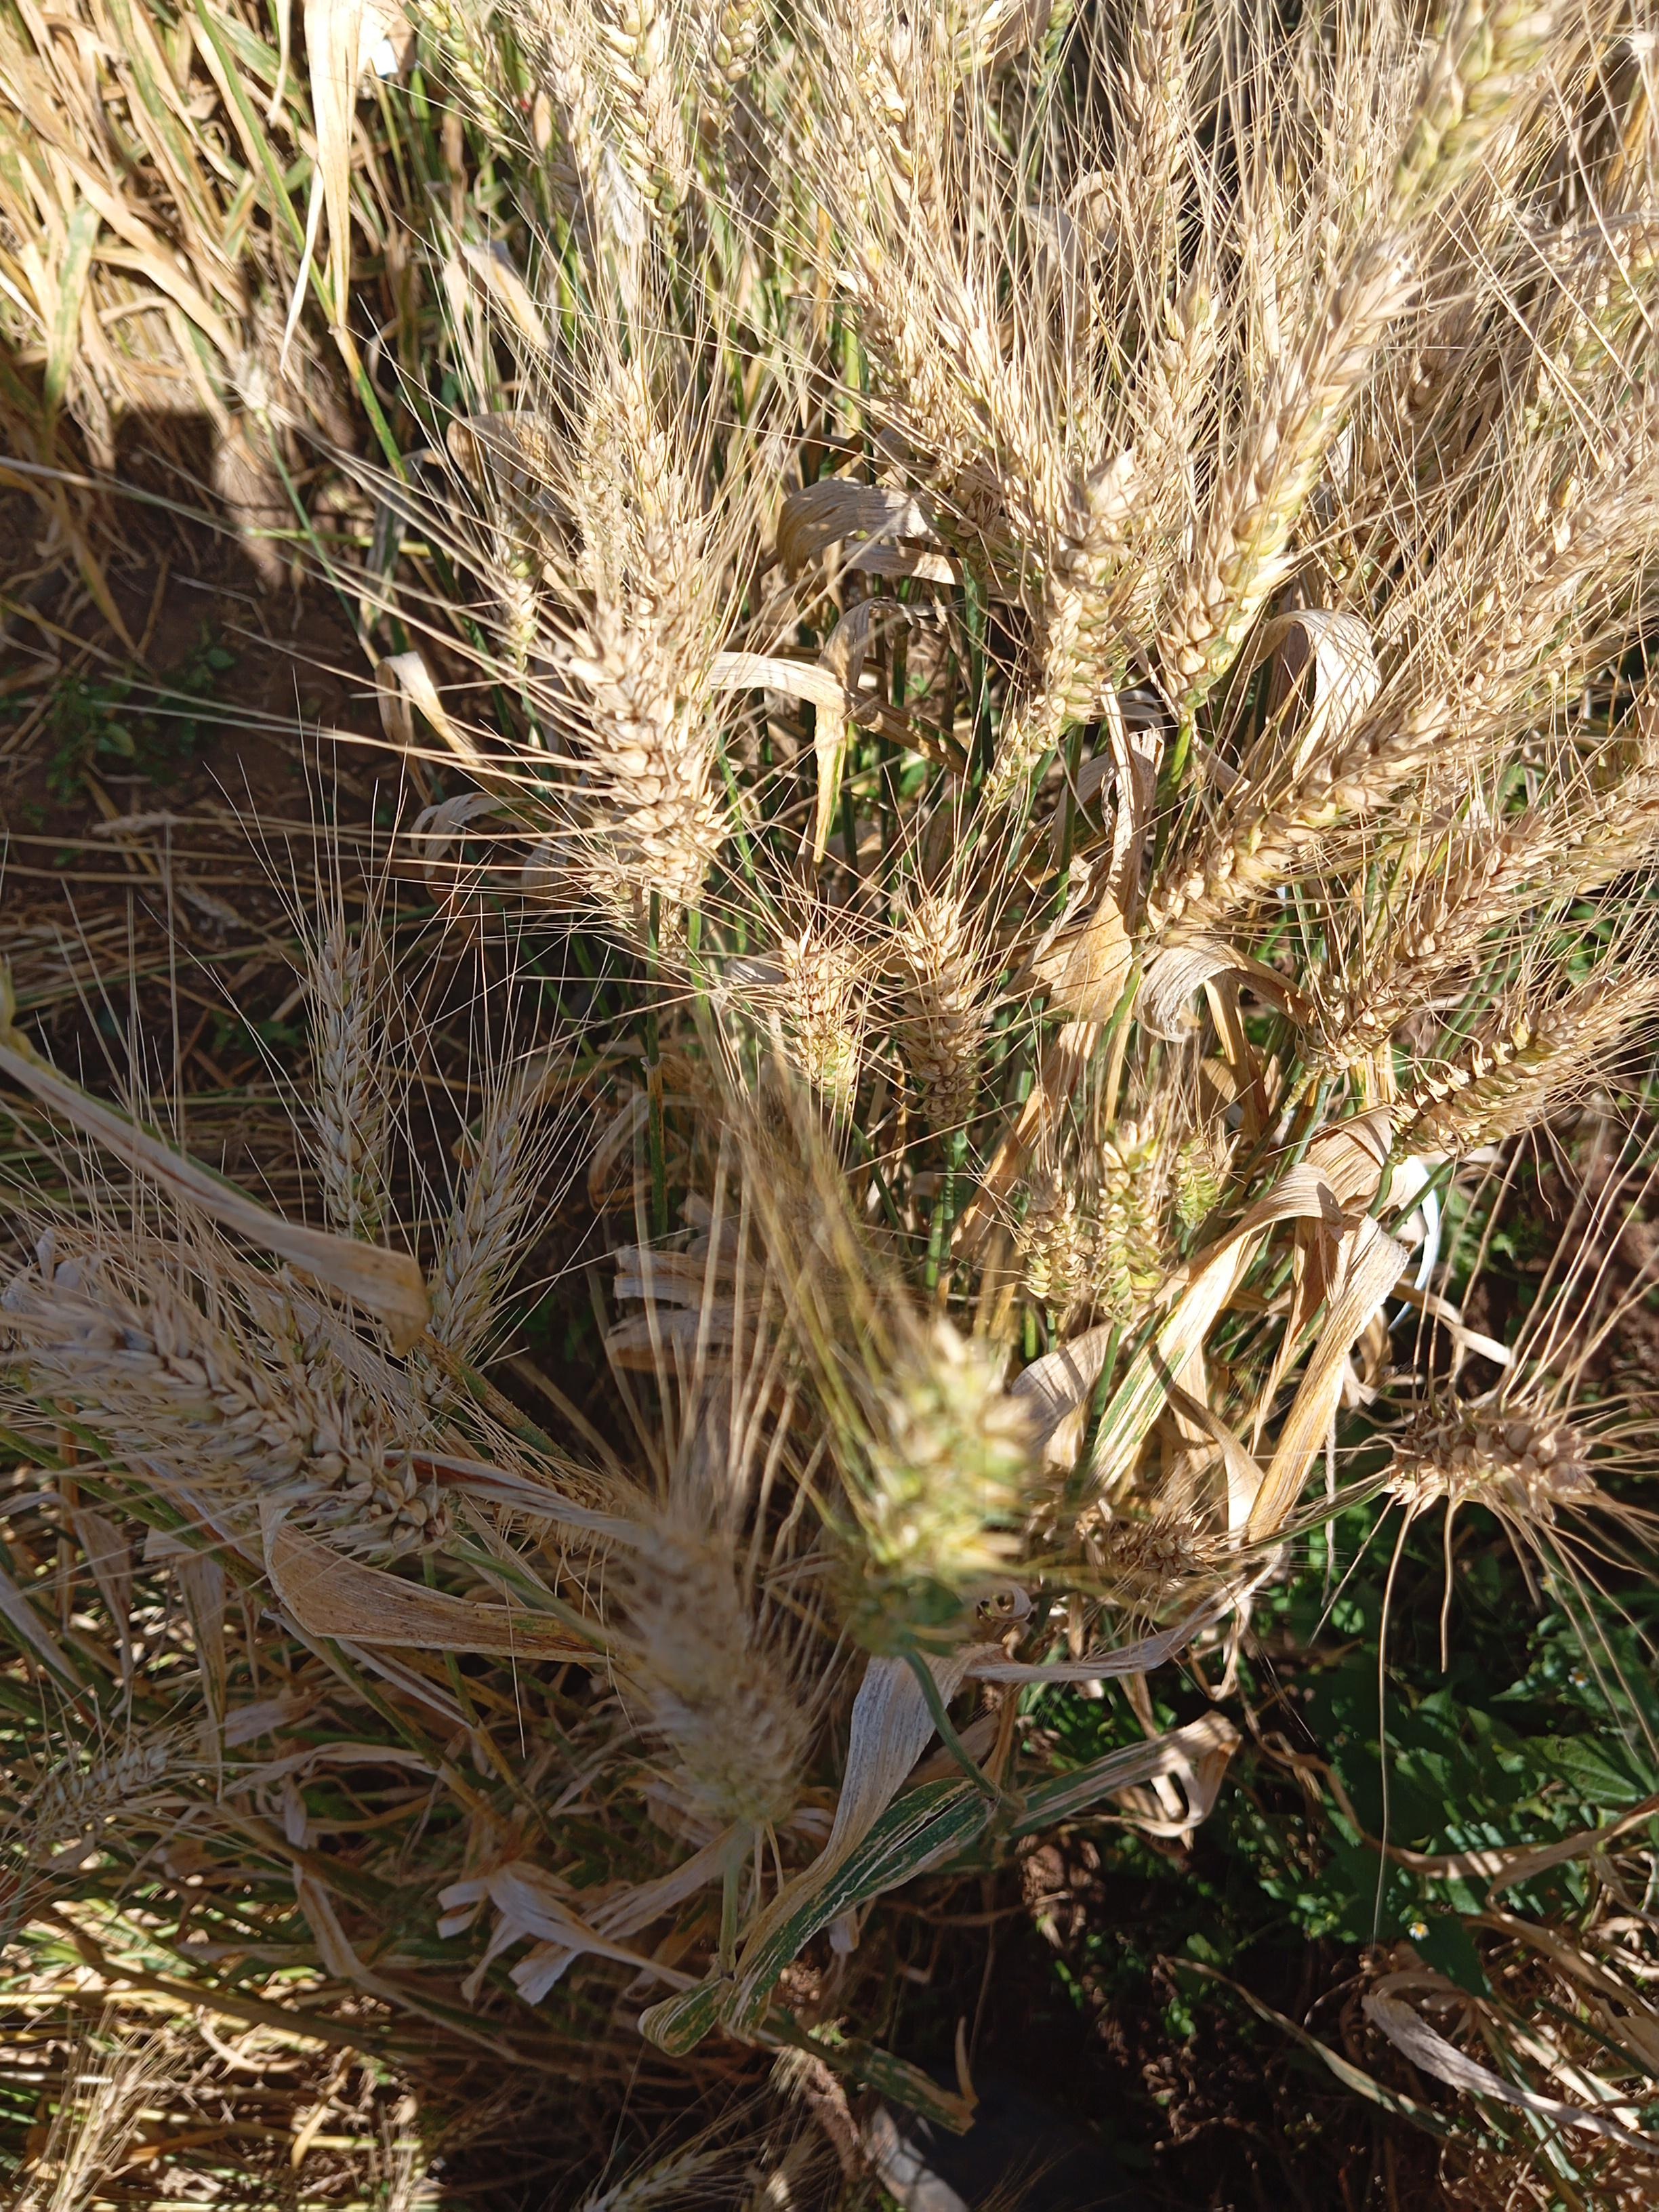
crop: wheat
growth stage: maturity
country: Kenya
